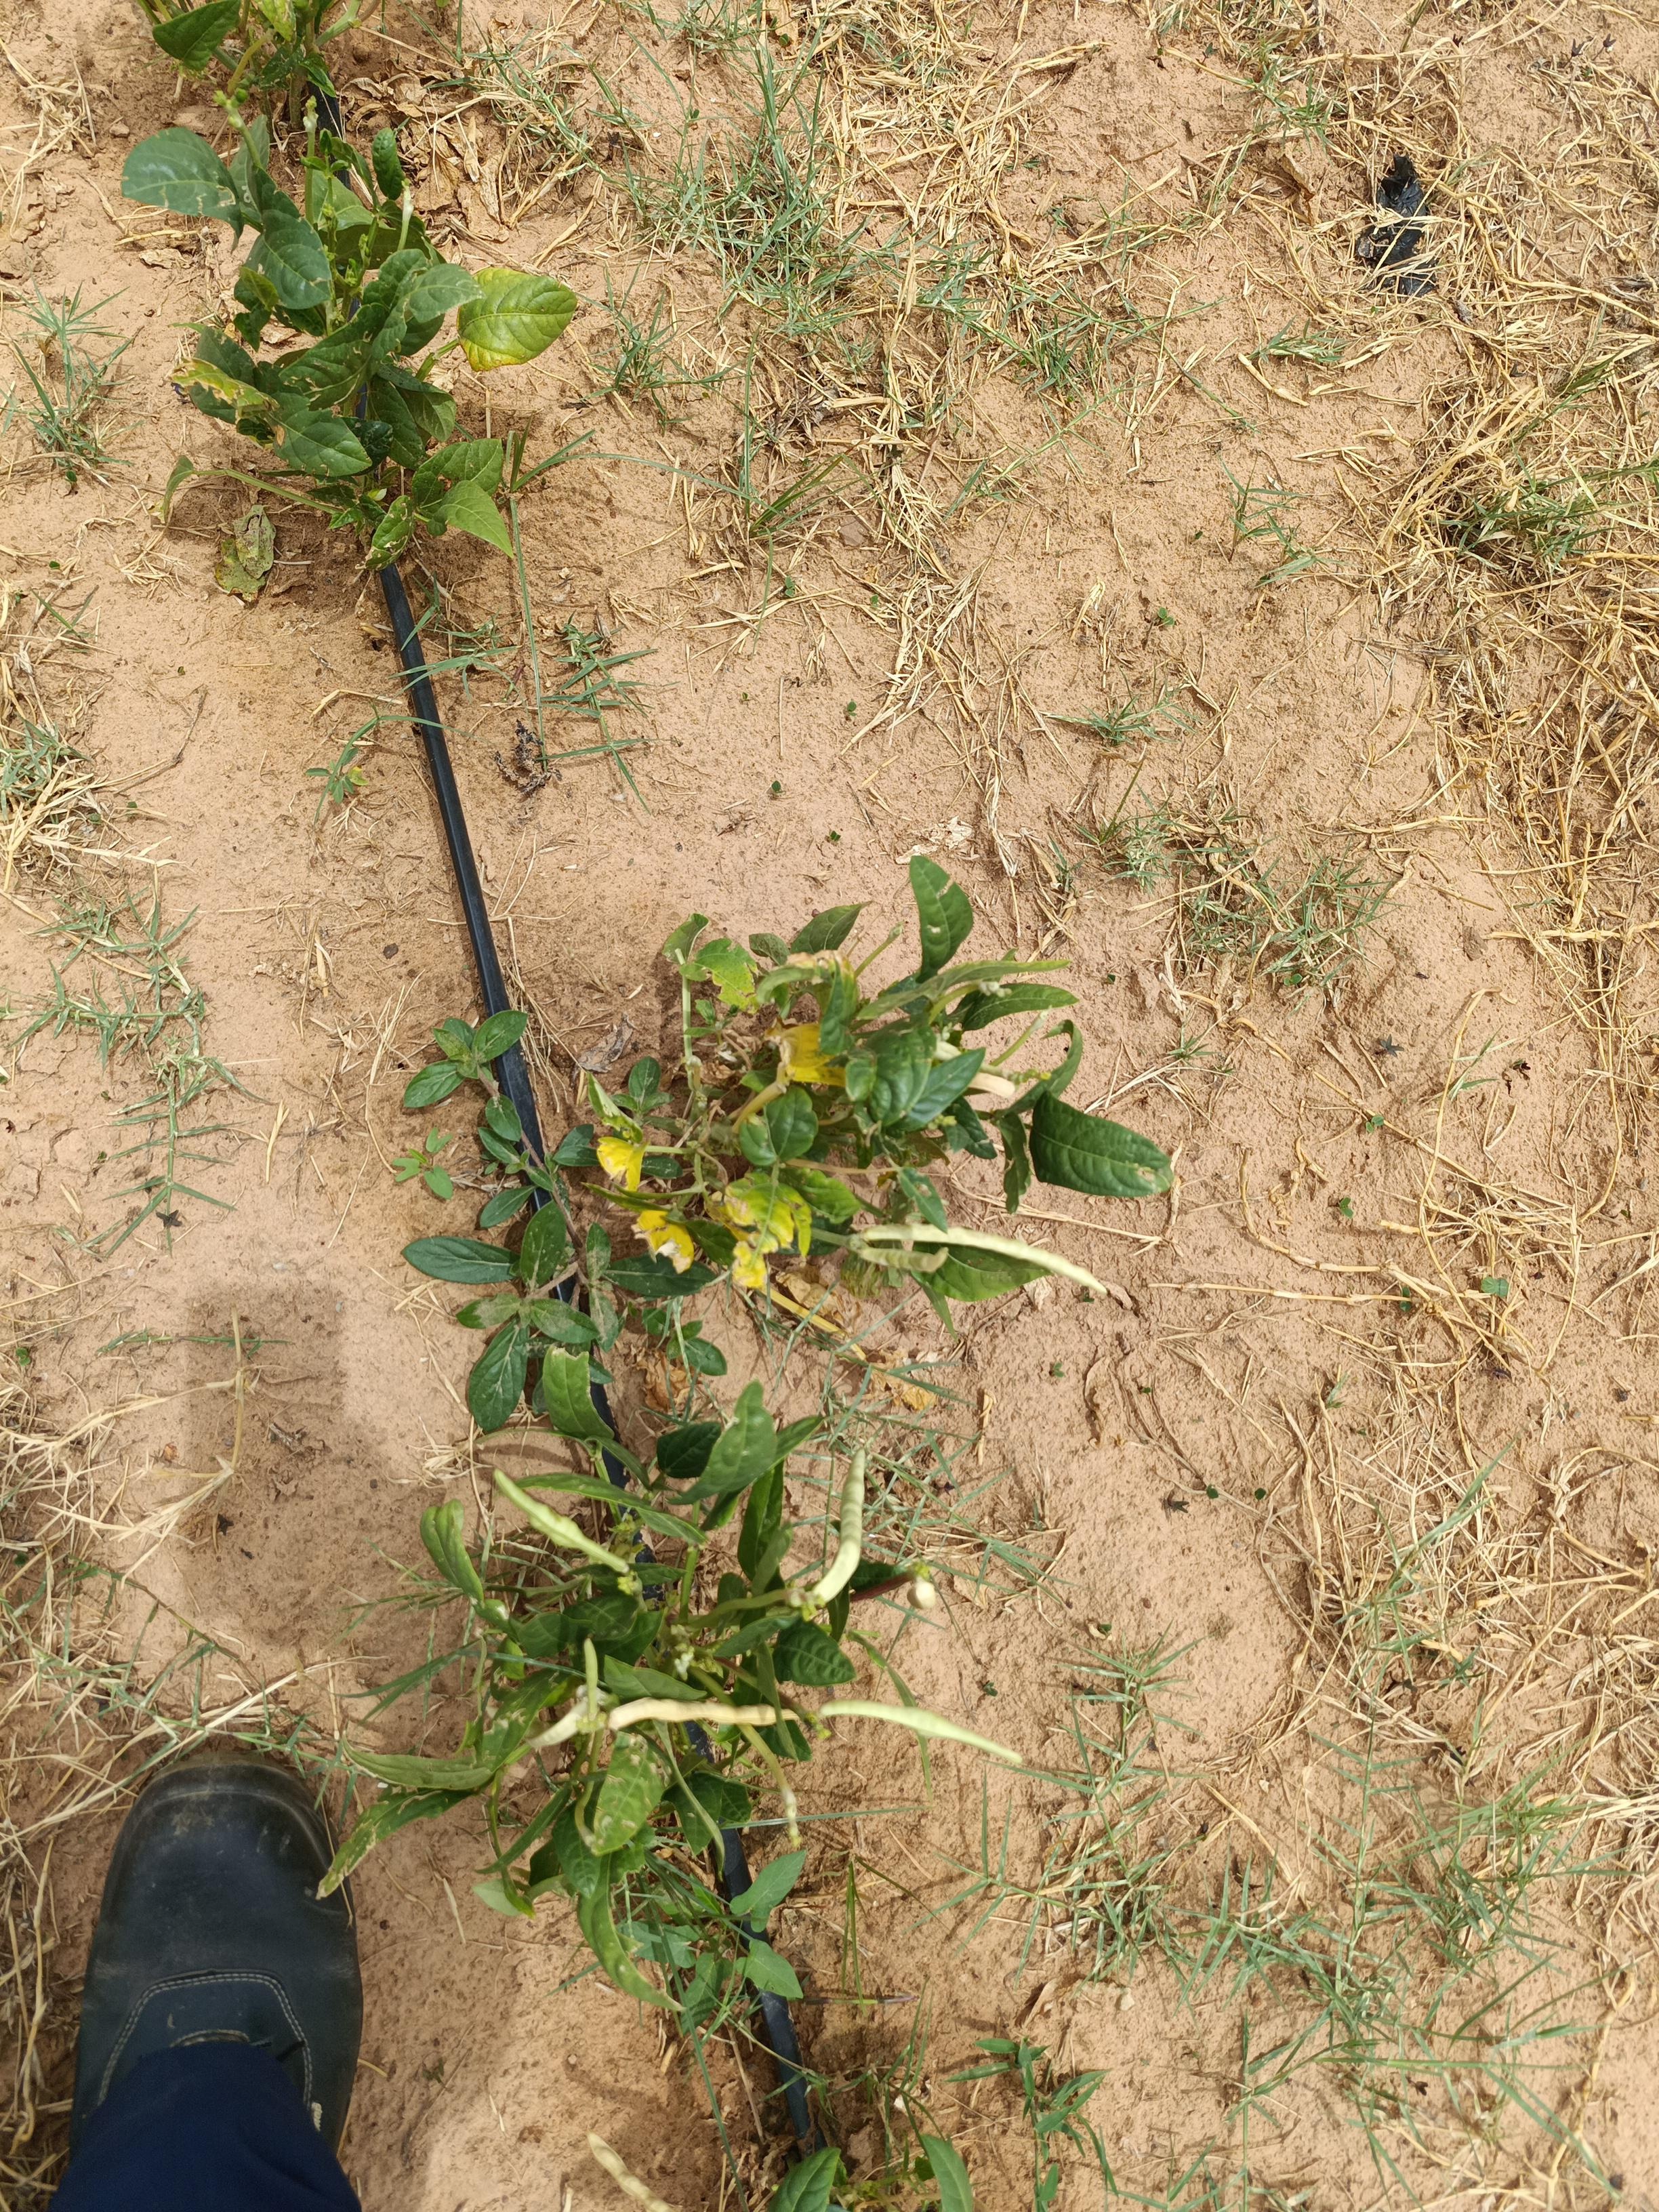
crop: cowpea
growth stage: flowering
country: Nigeria
